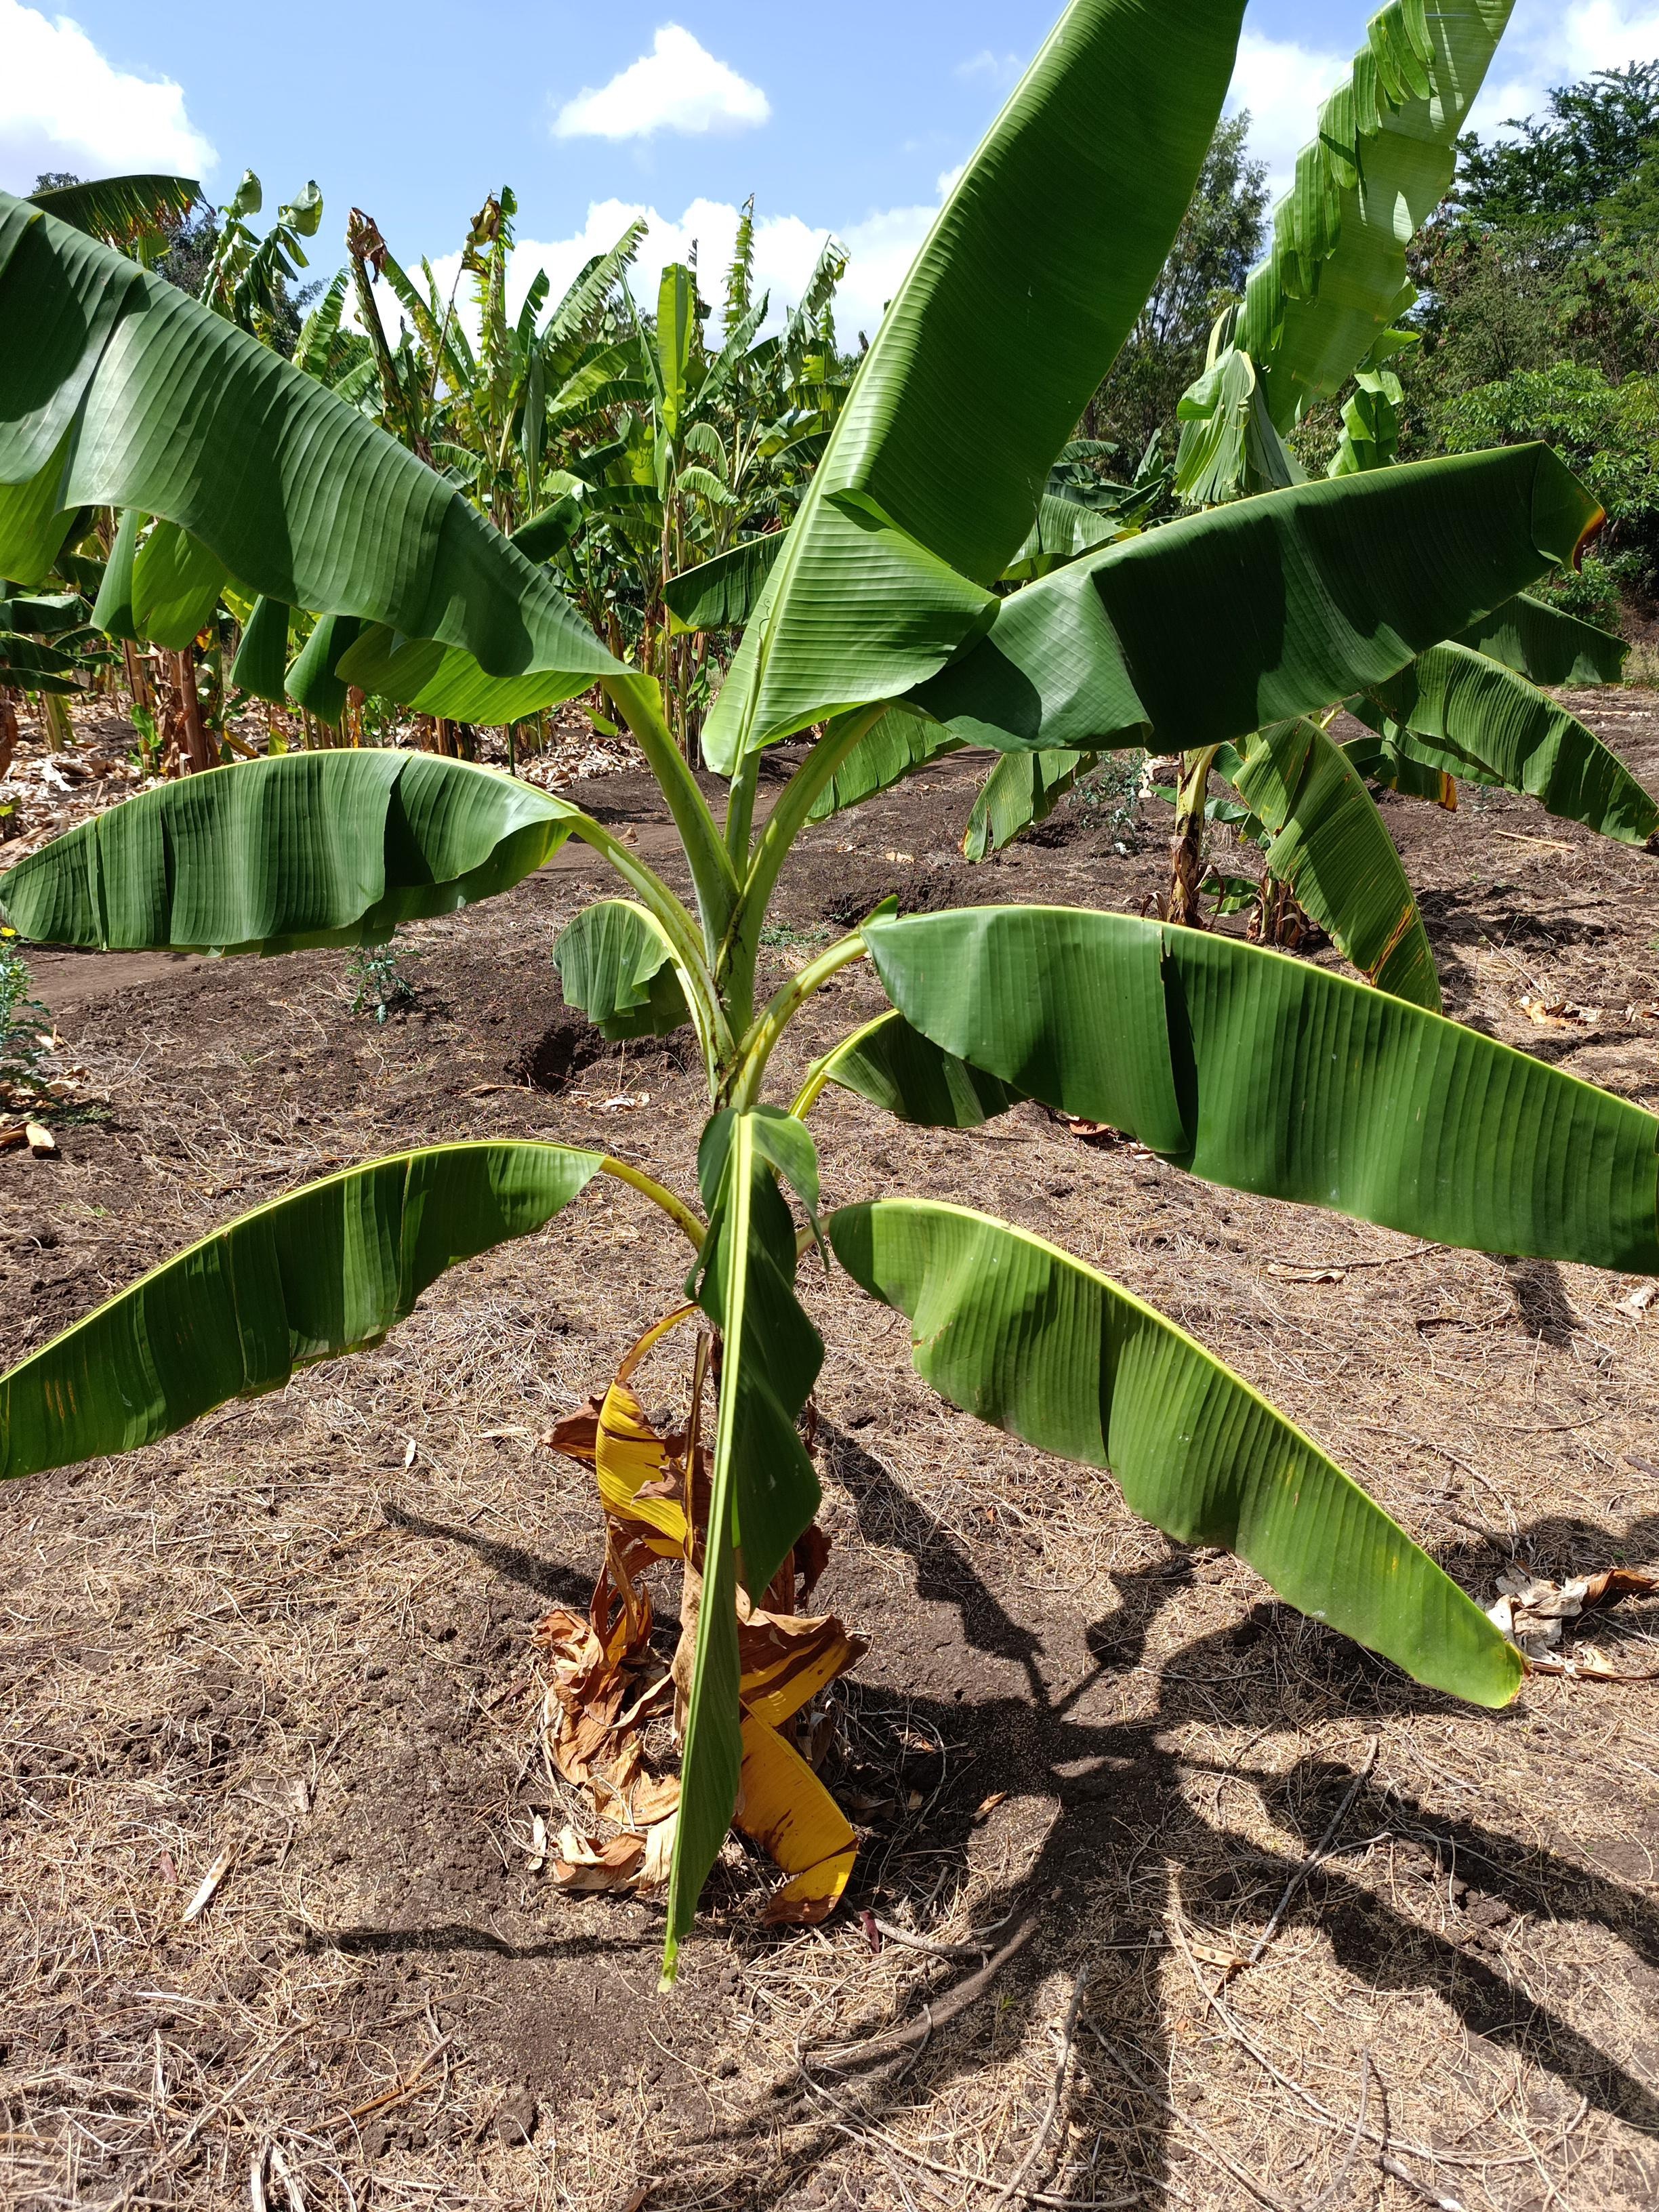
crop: banana
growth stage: vegetative
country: Tanzania
